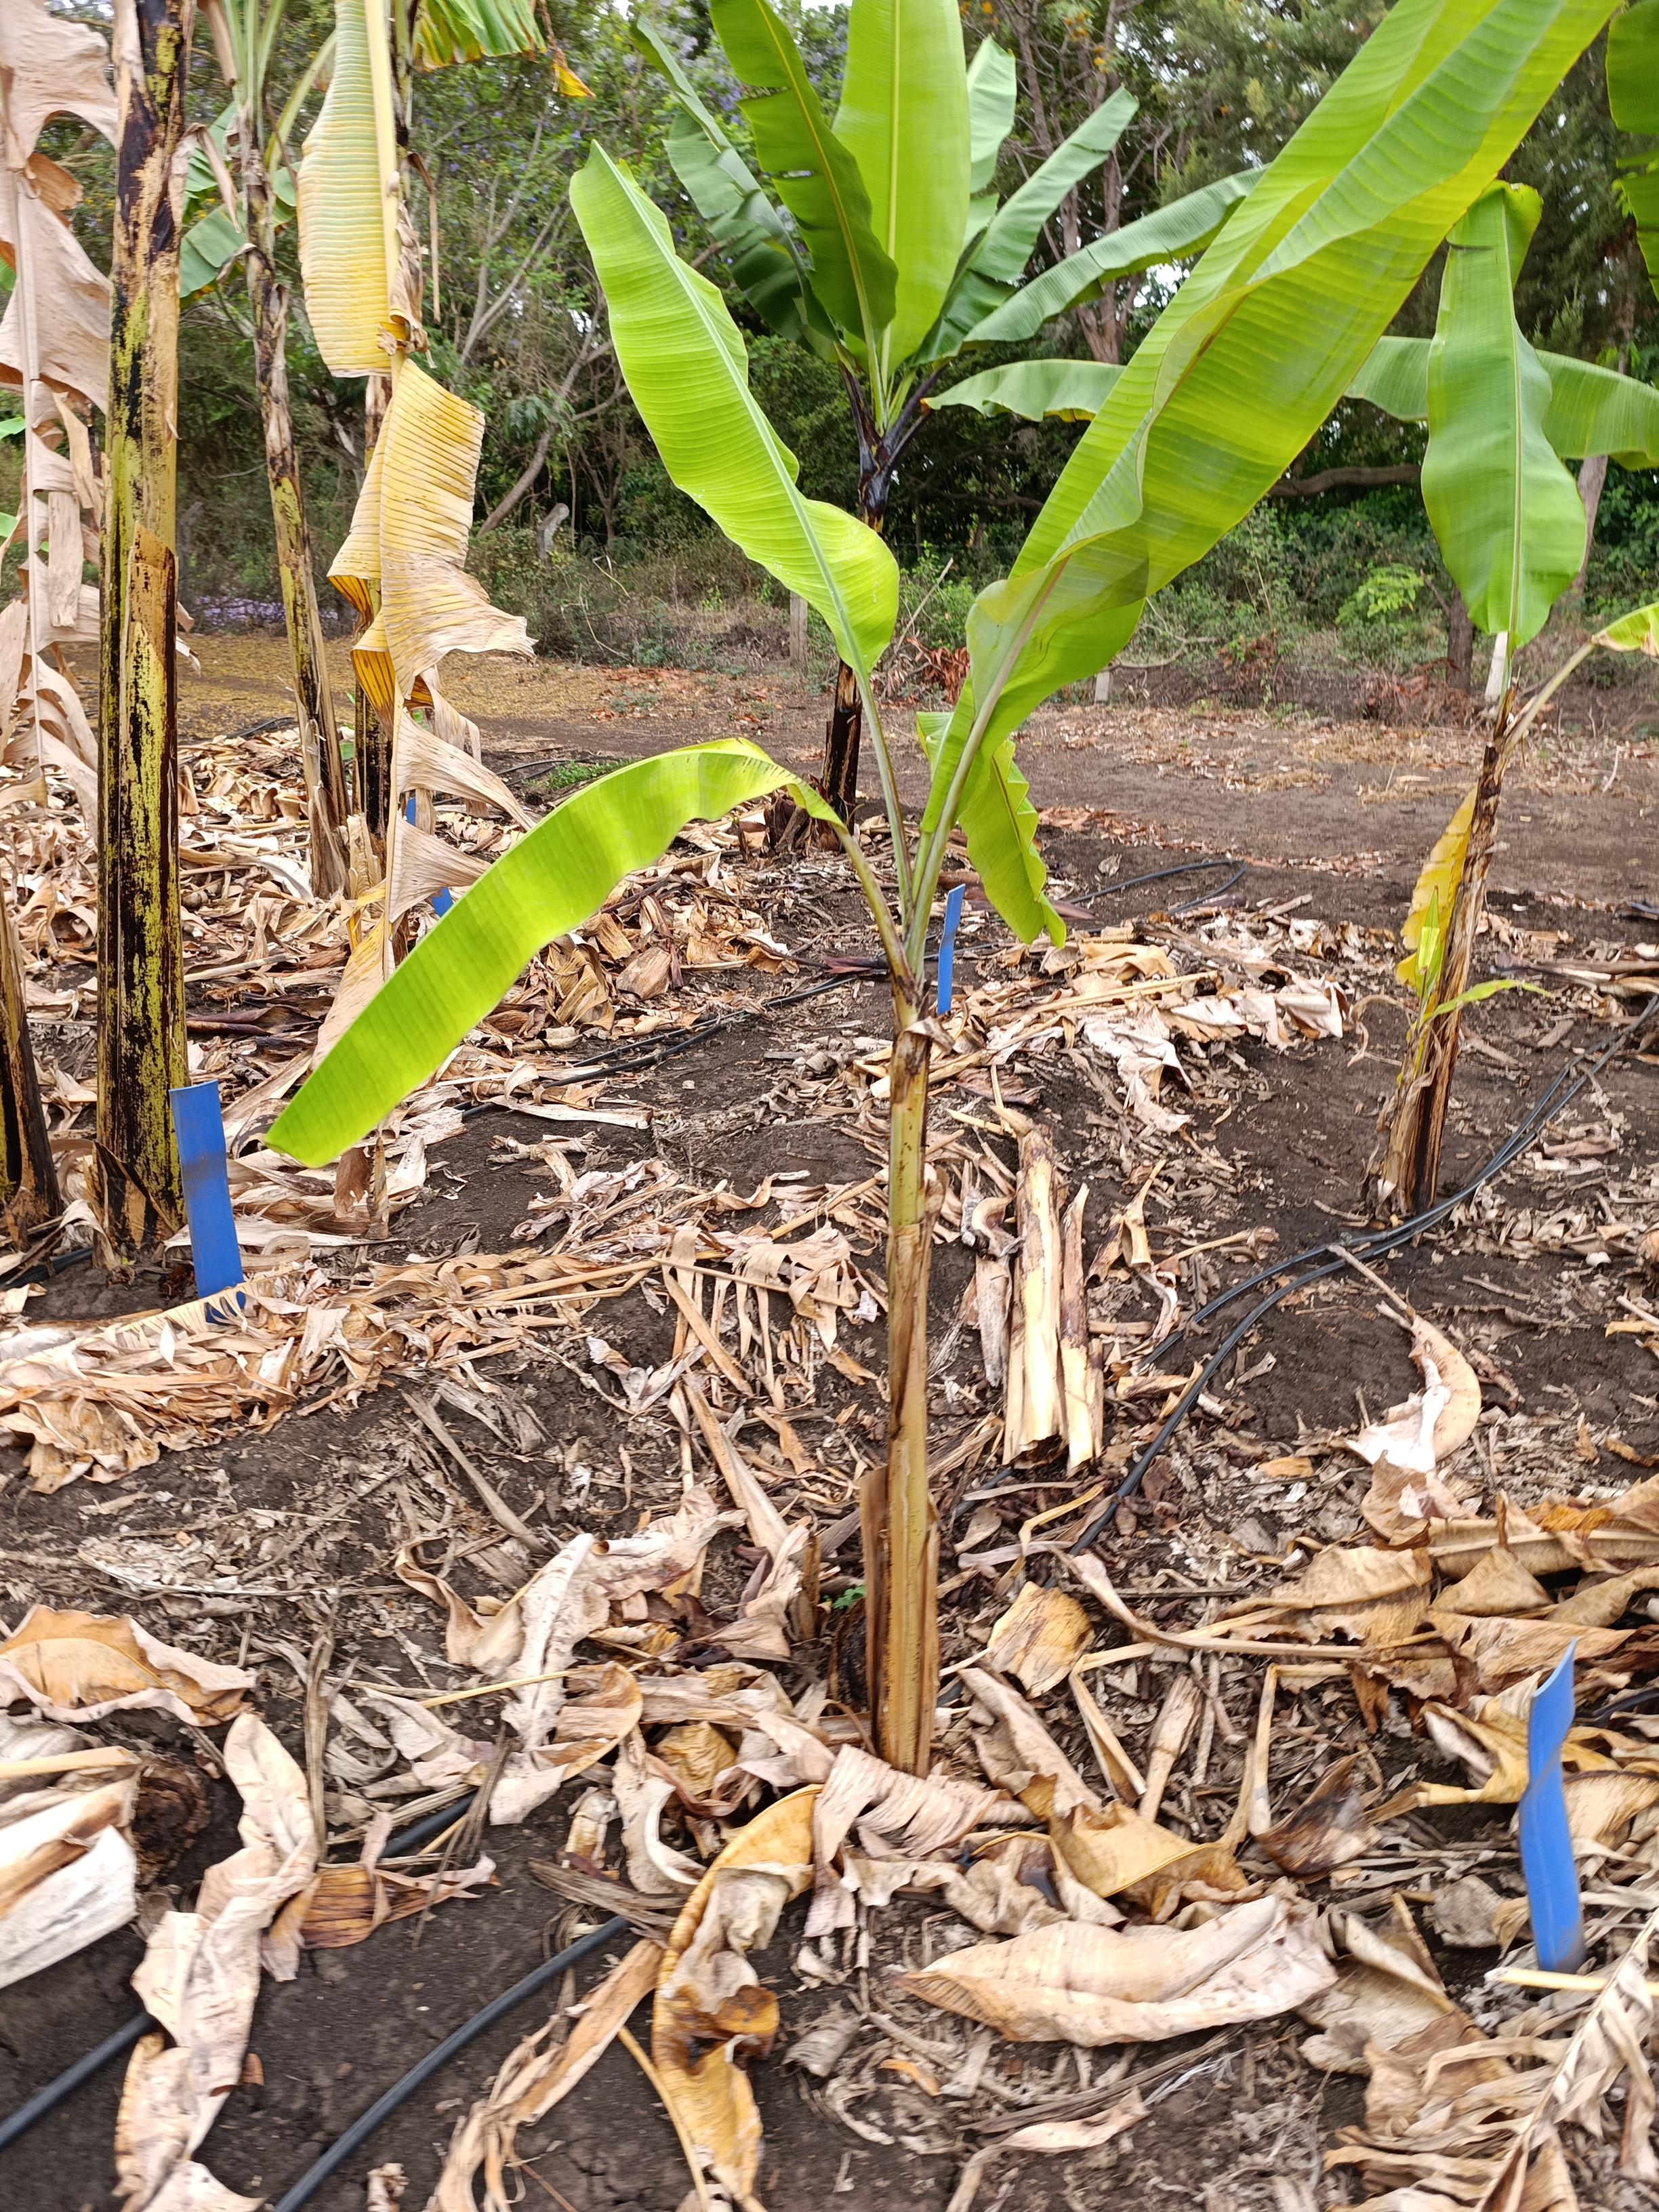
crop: banana
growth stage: vegetative
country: Tanzania
